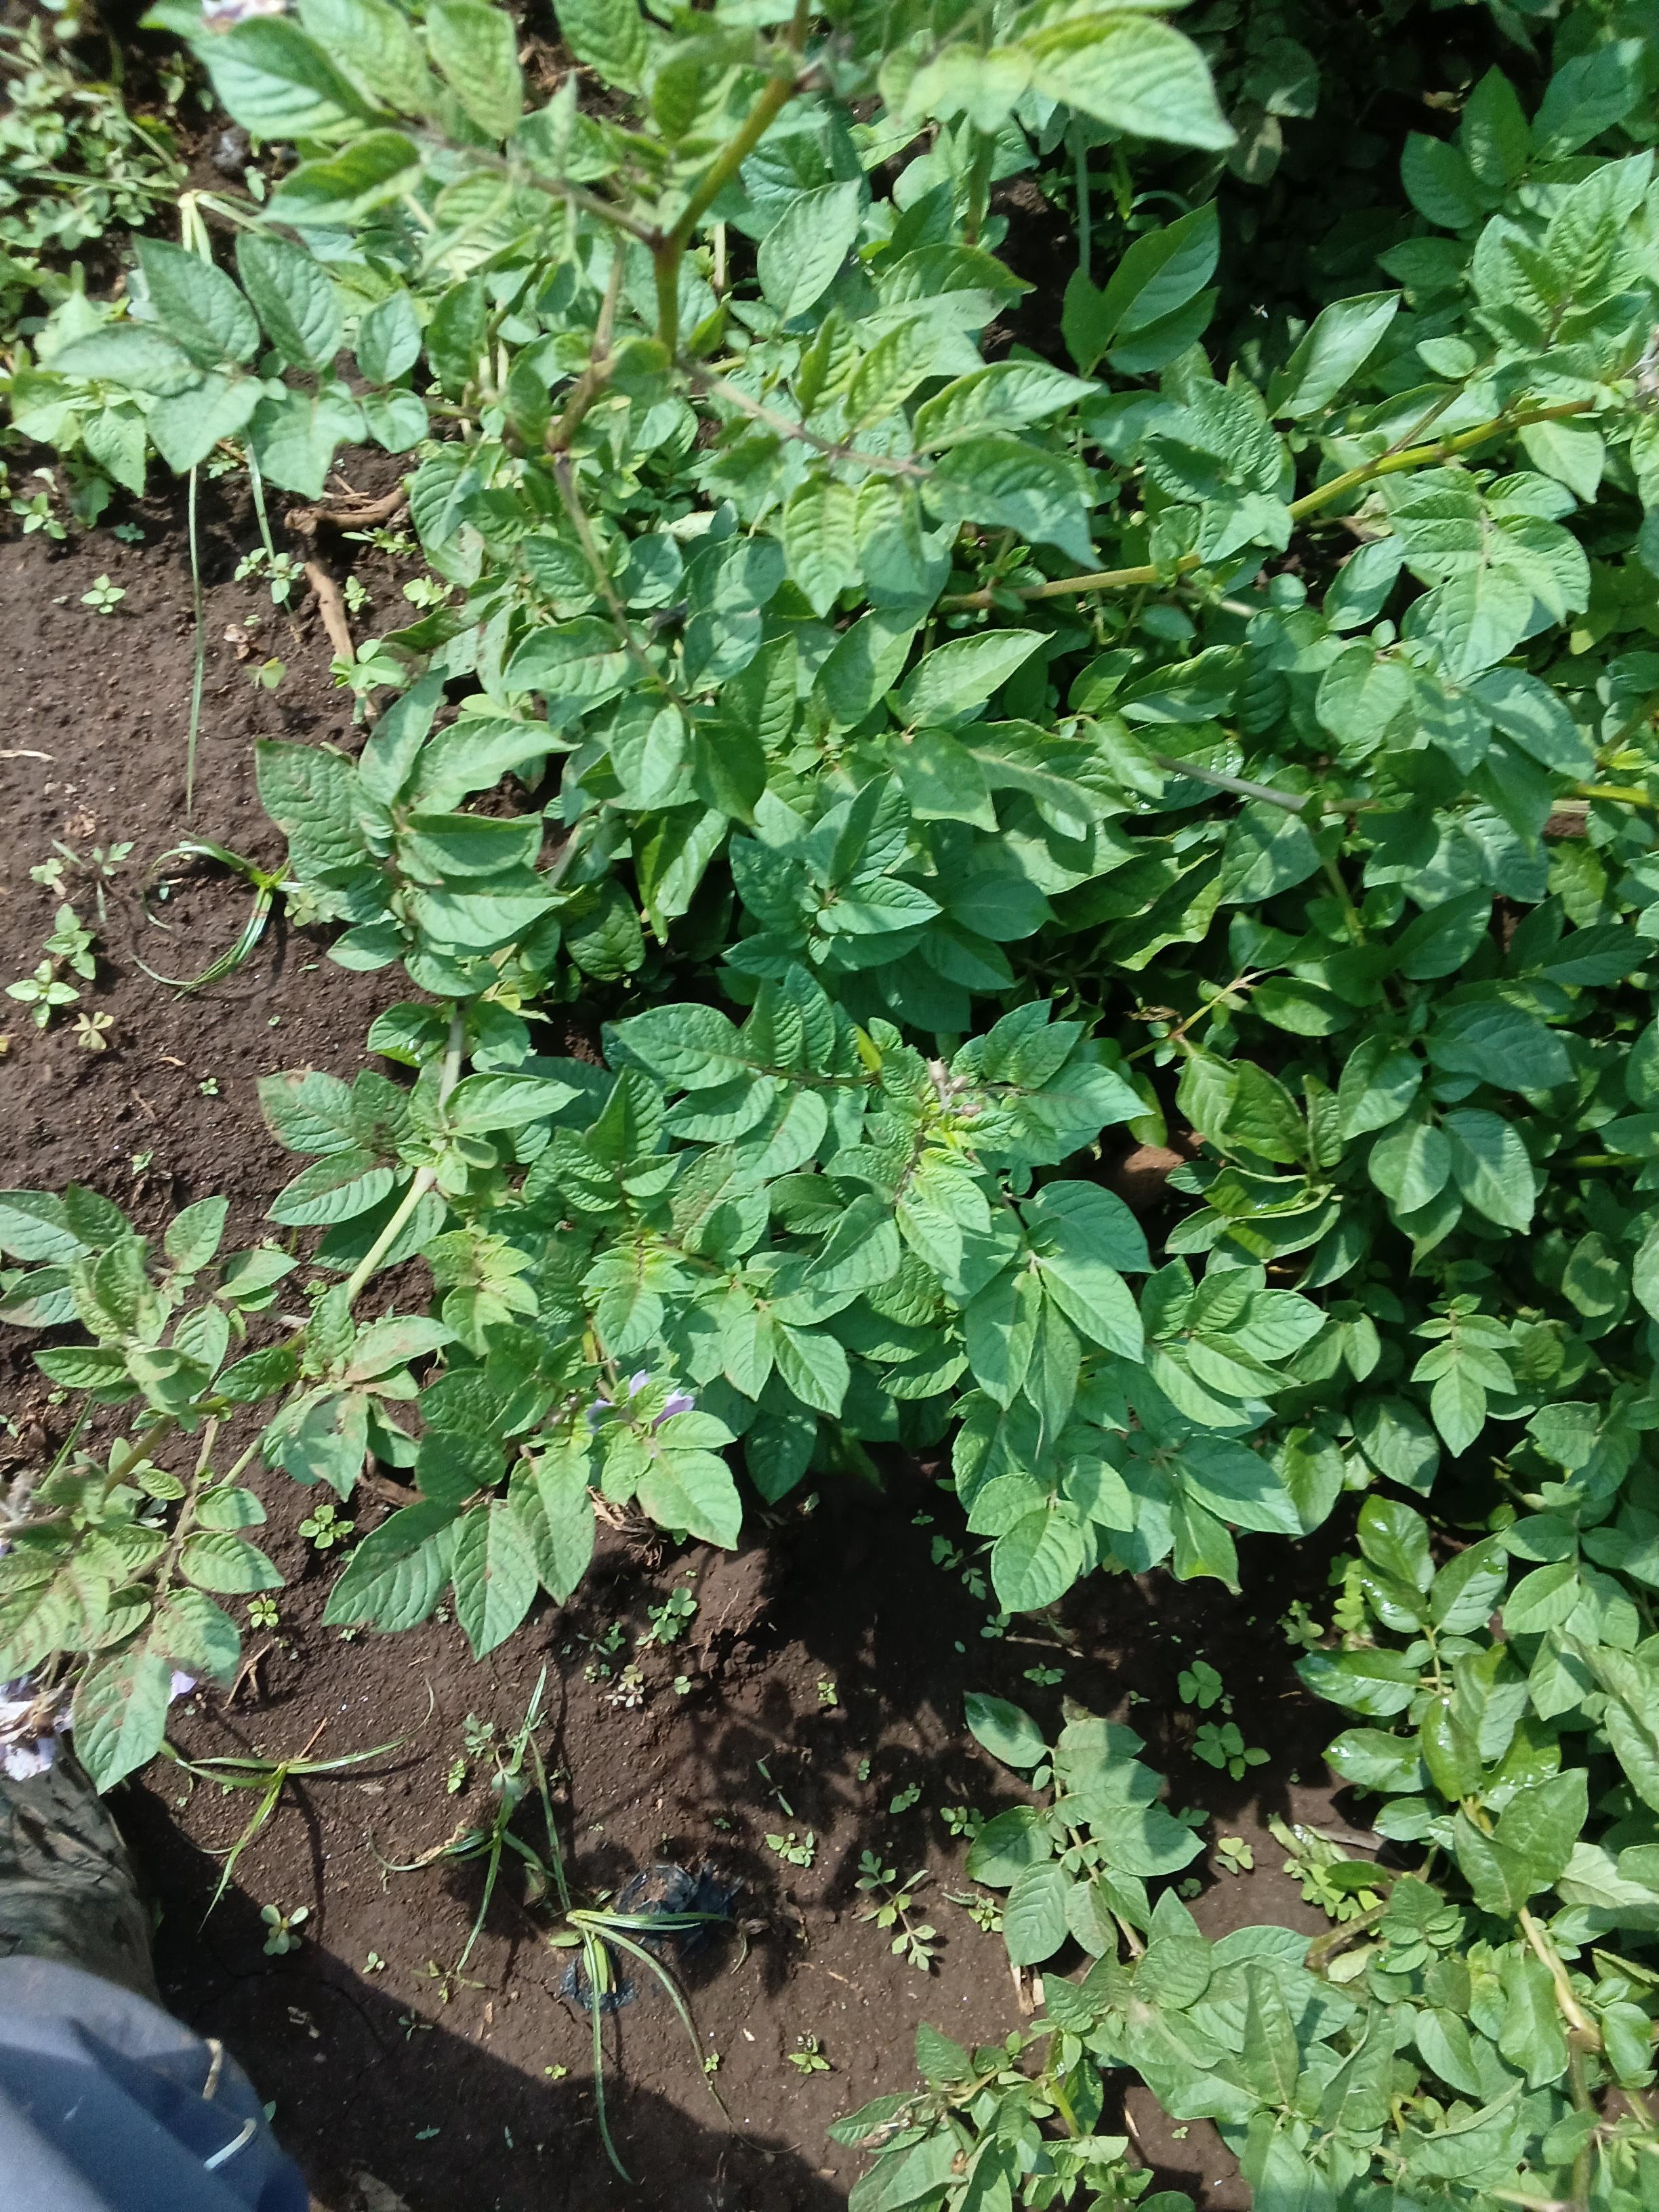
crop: potato
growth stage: flowering
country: Kenya
